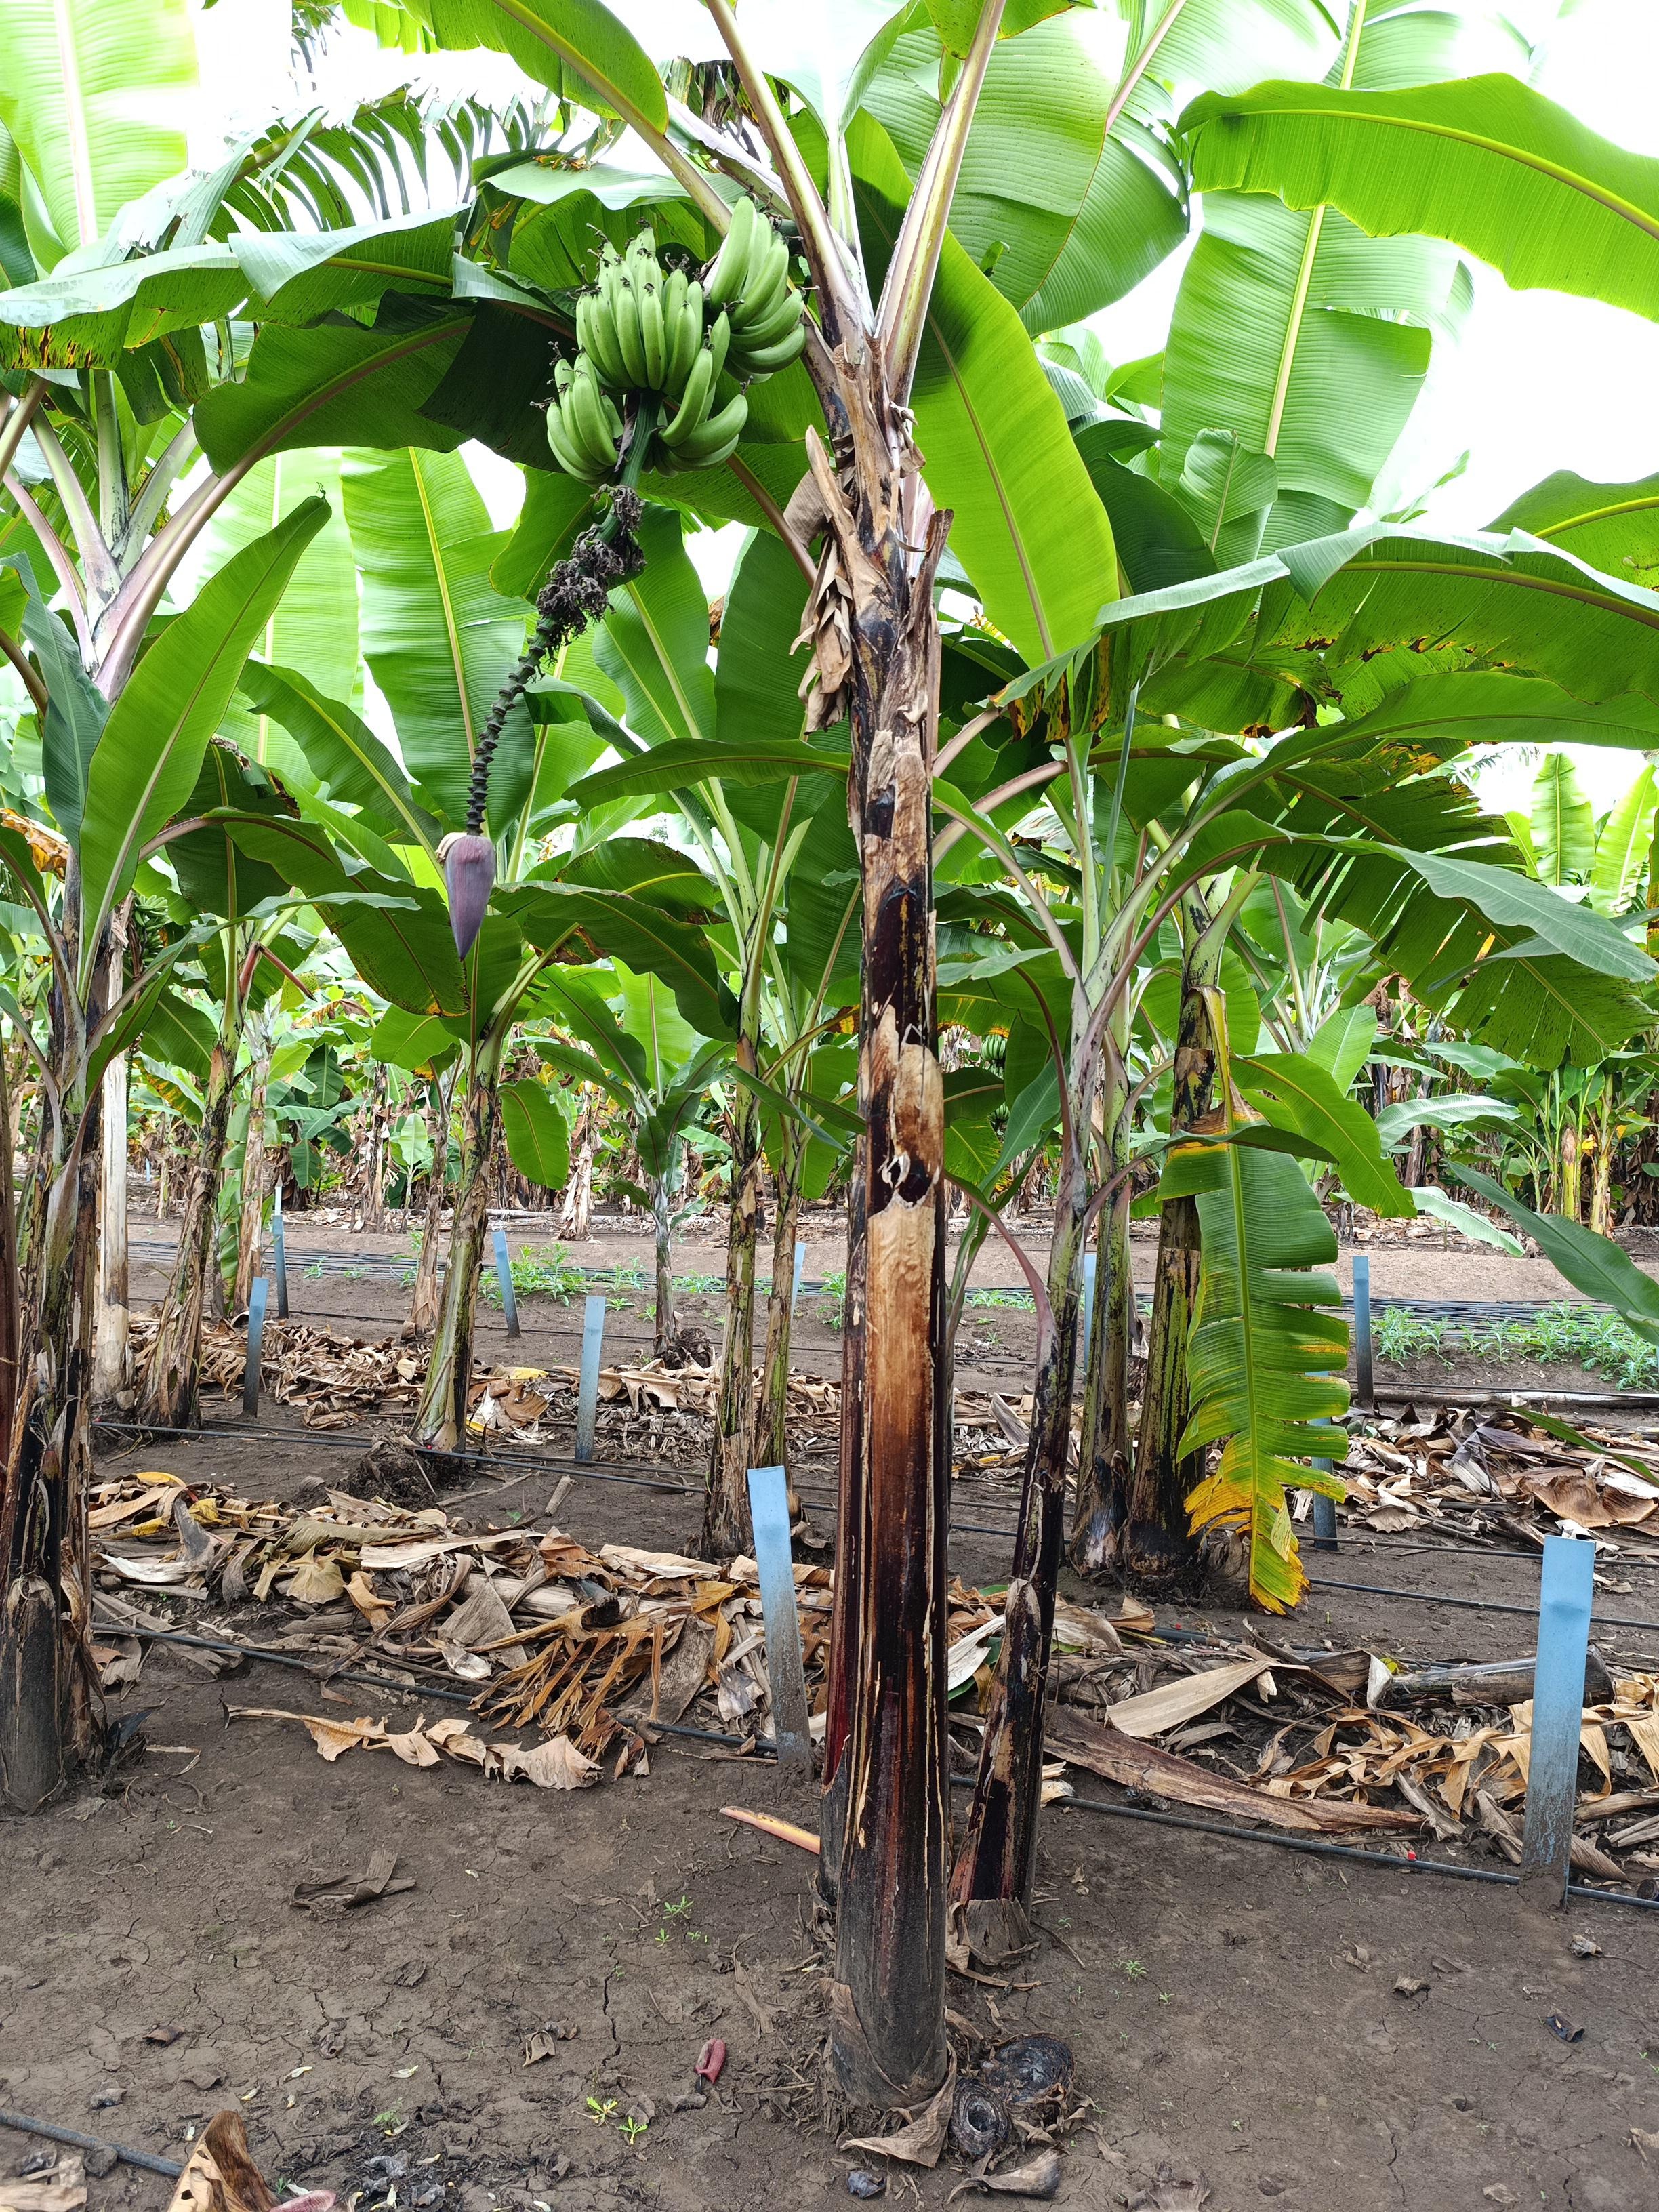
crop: banana
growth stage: development fruit
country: Tanzania
